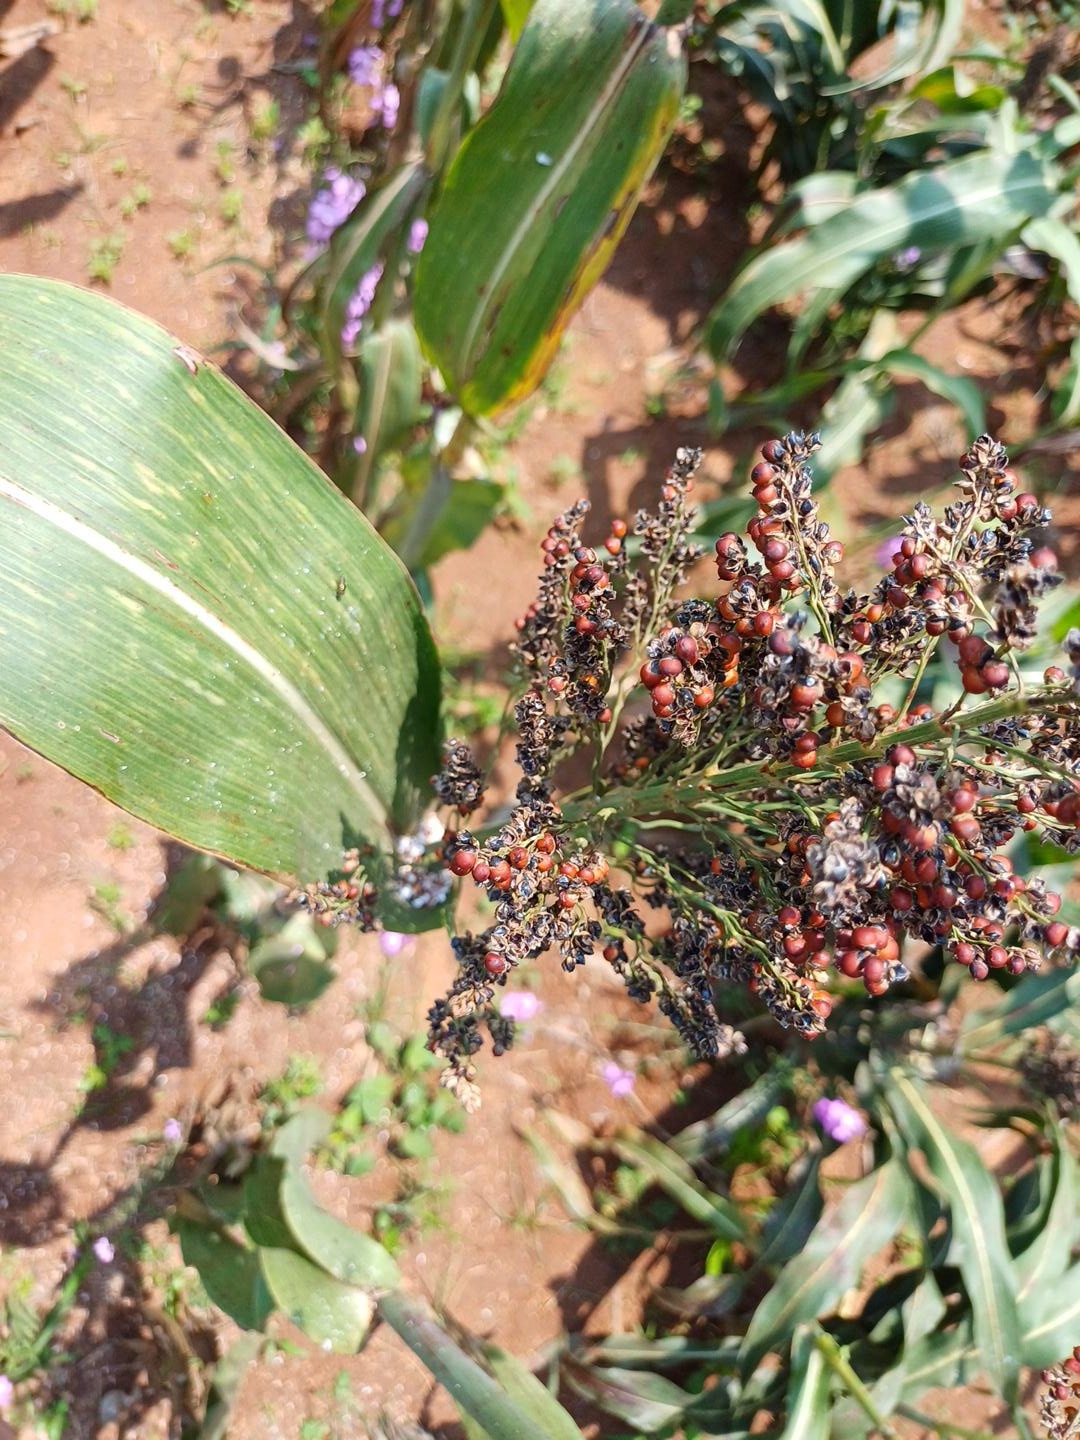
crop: sorghum
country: Kenya
